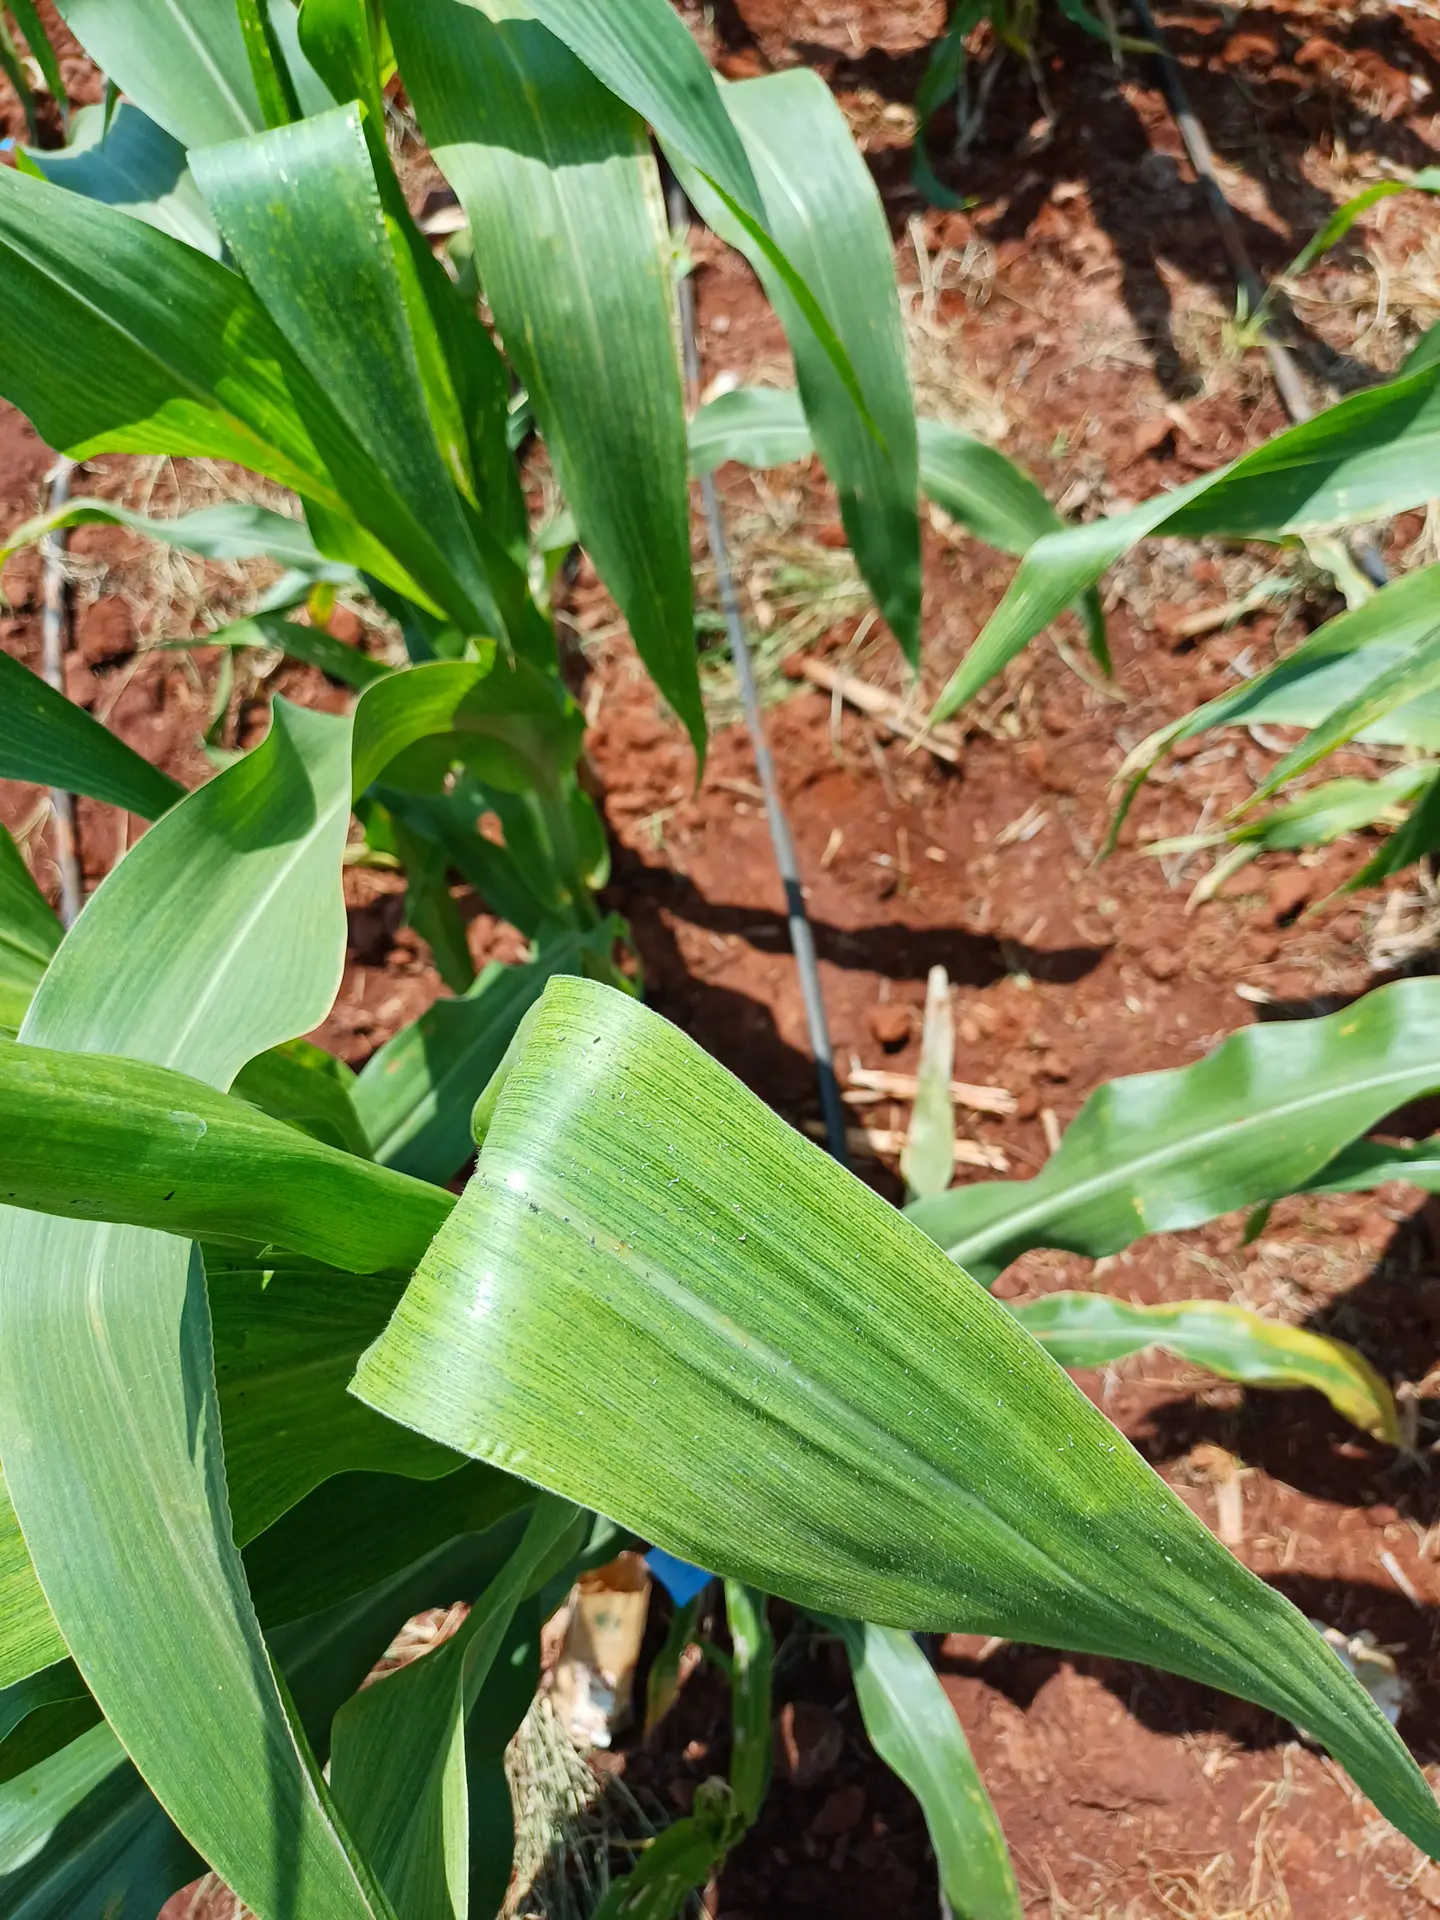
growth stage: vegetative
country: Kenya
